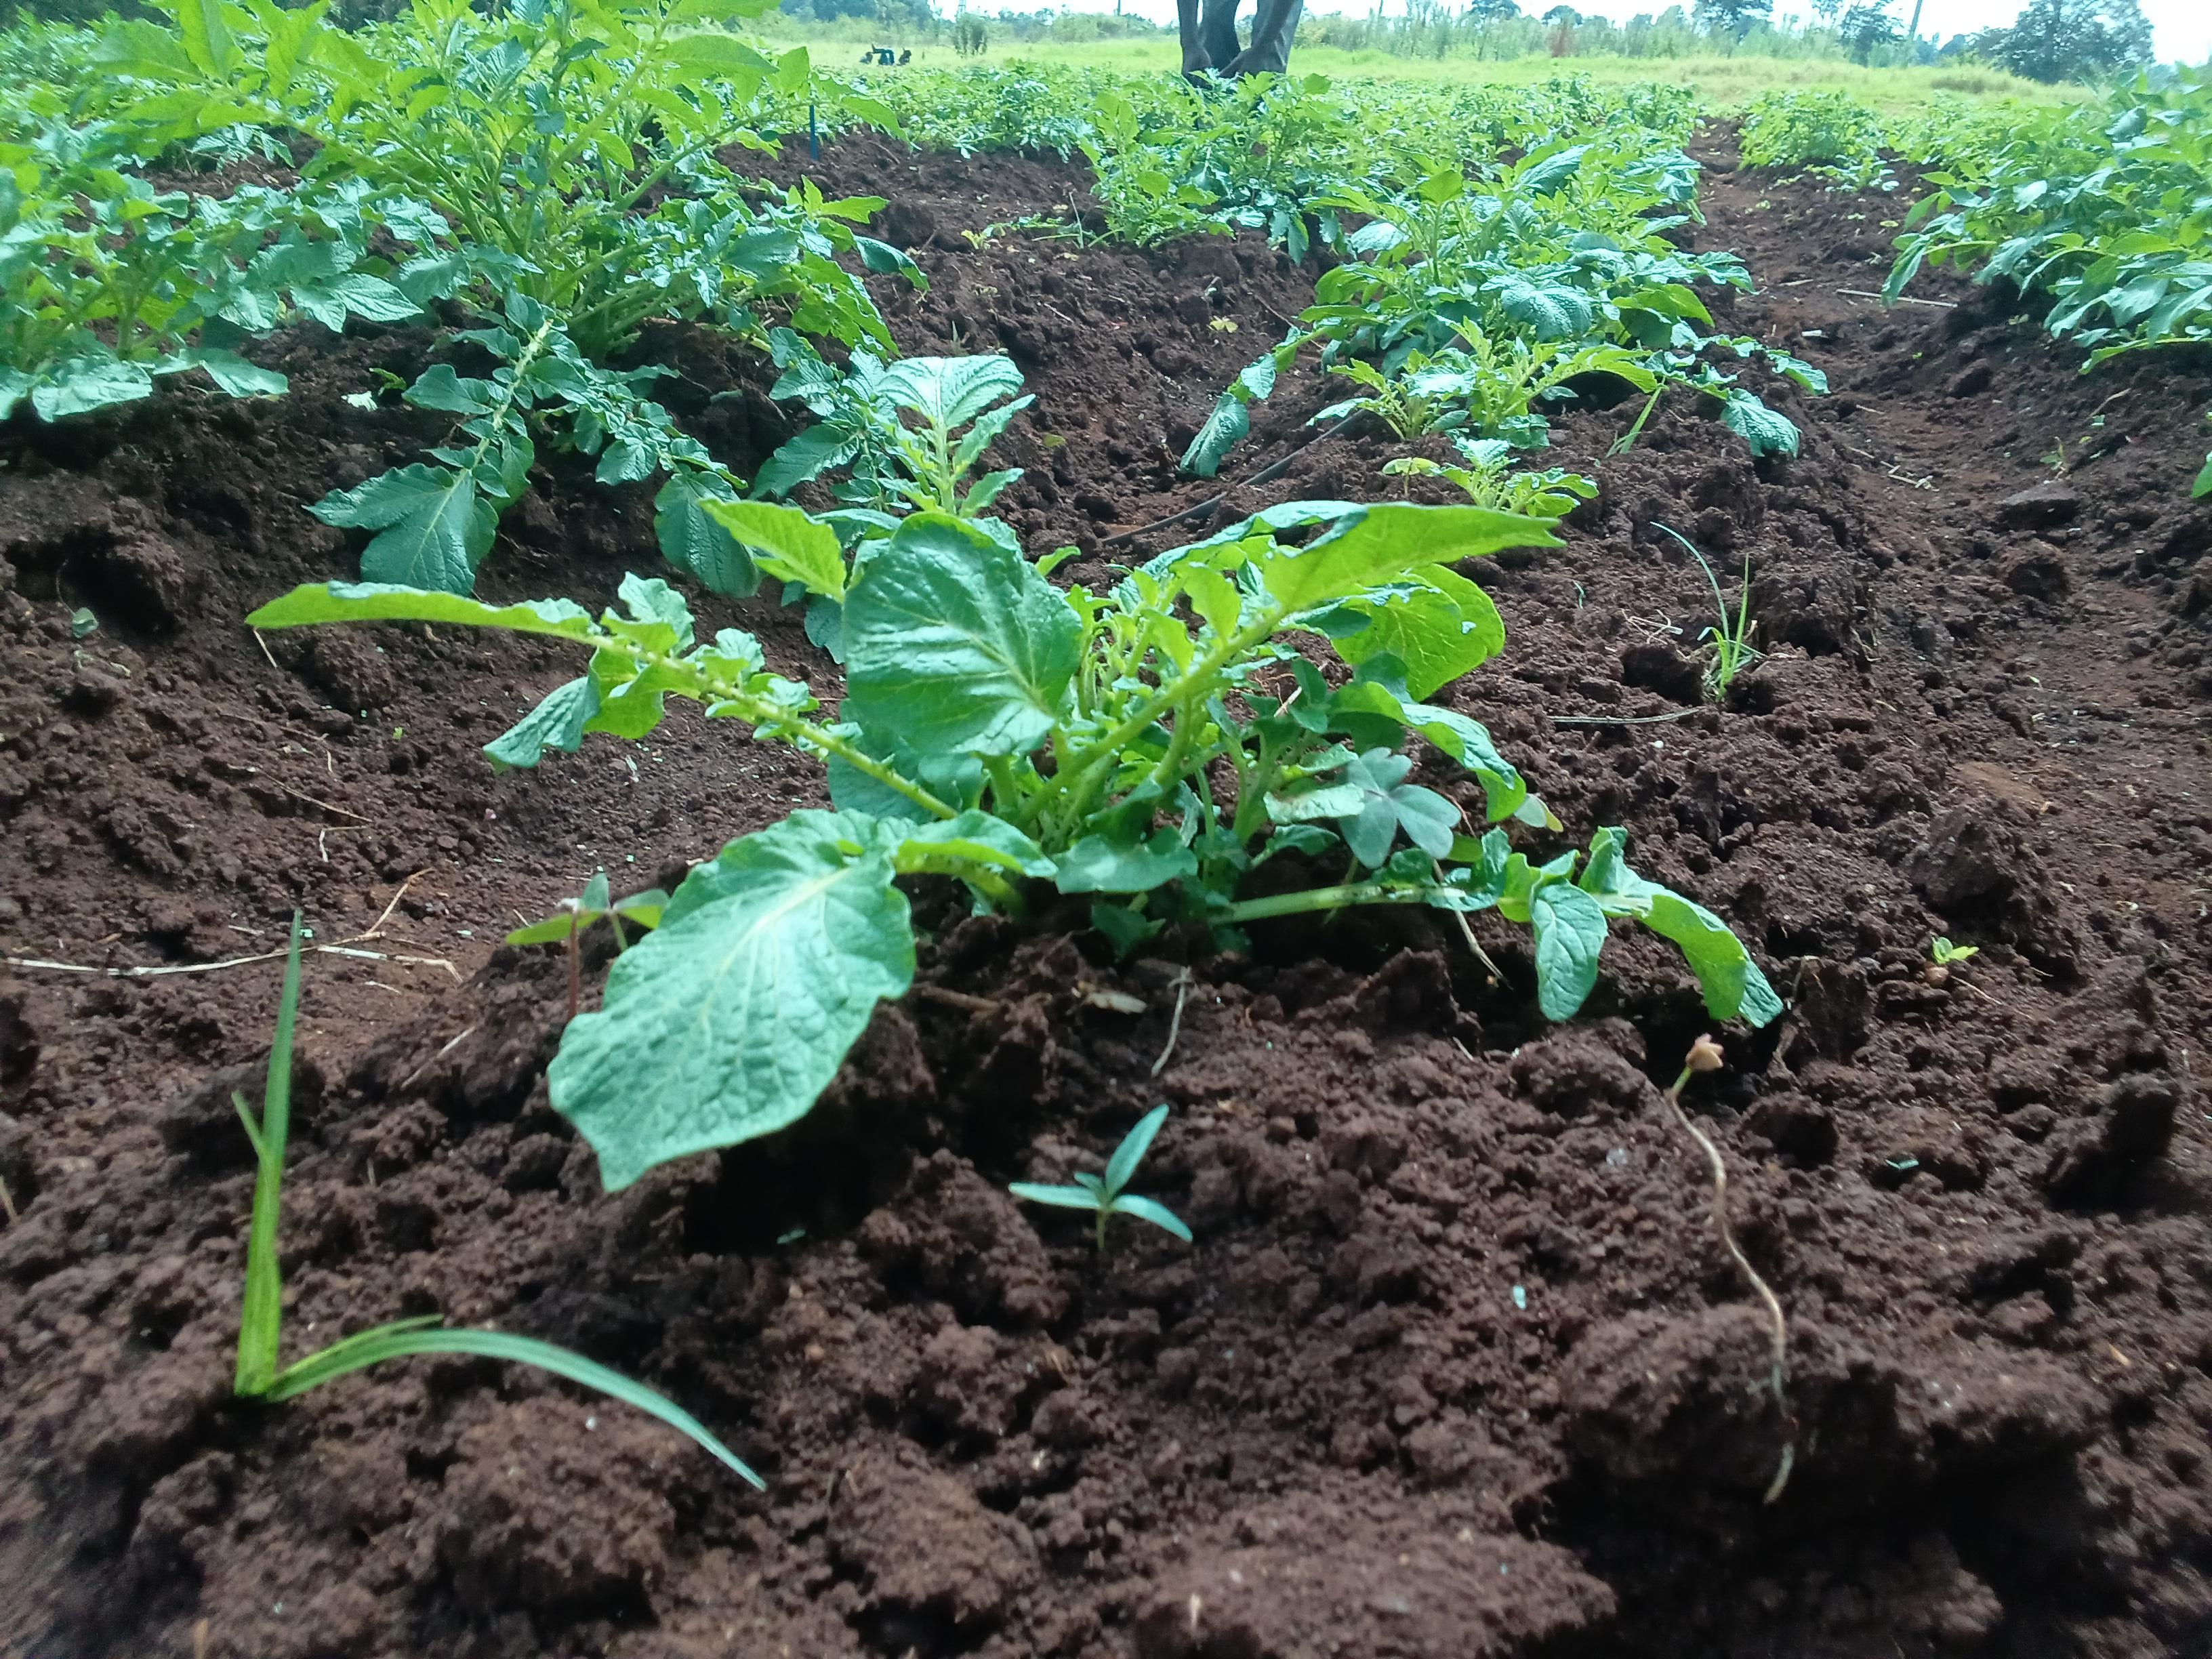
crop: potato
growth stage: vegetative
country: Kenya
